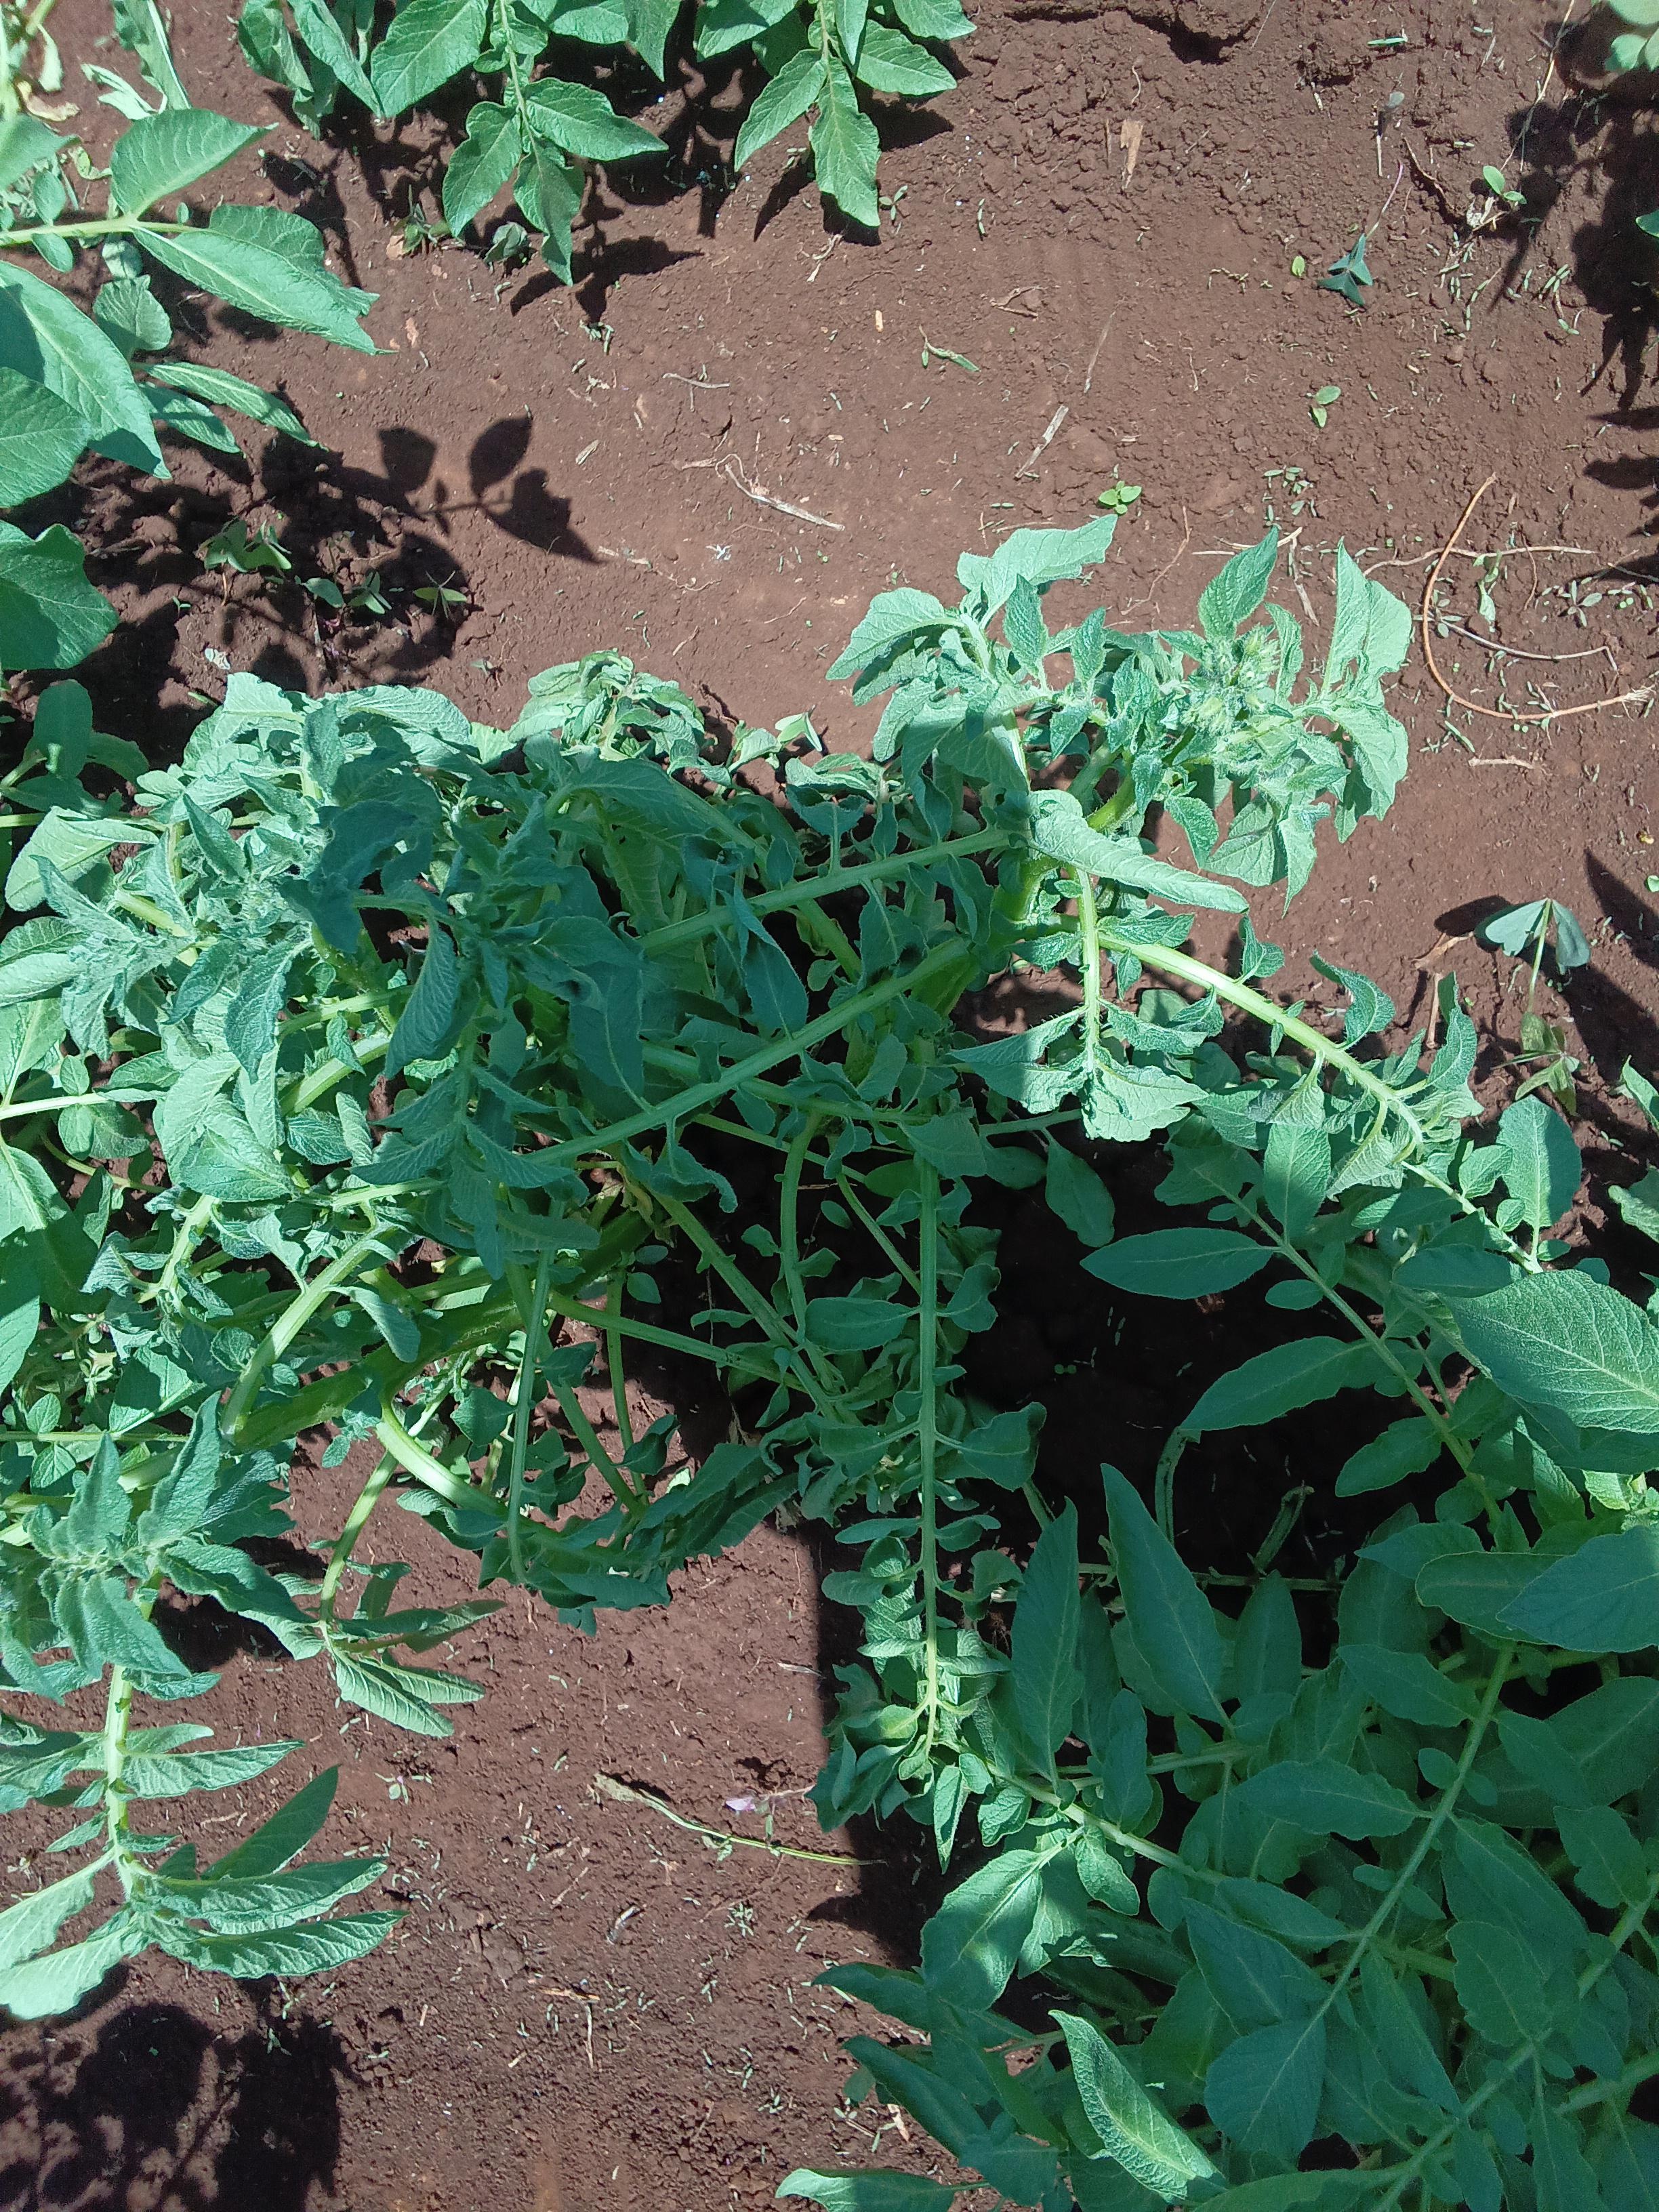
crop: potato
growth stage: vegetative
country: Kenya
